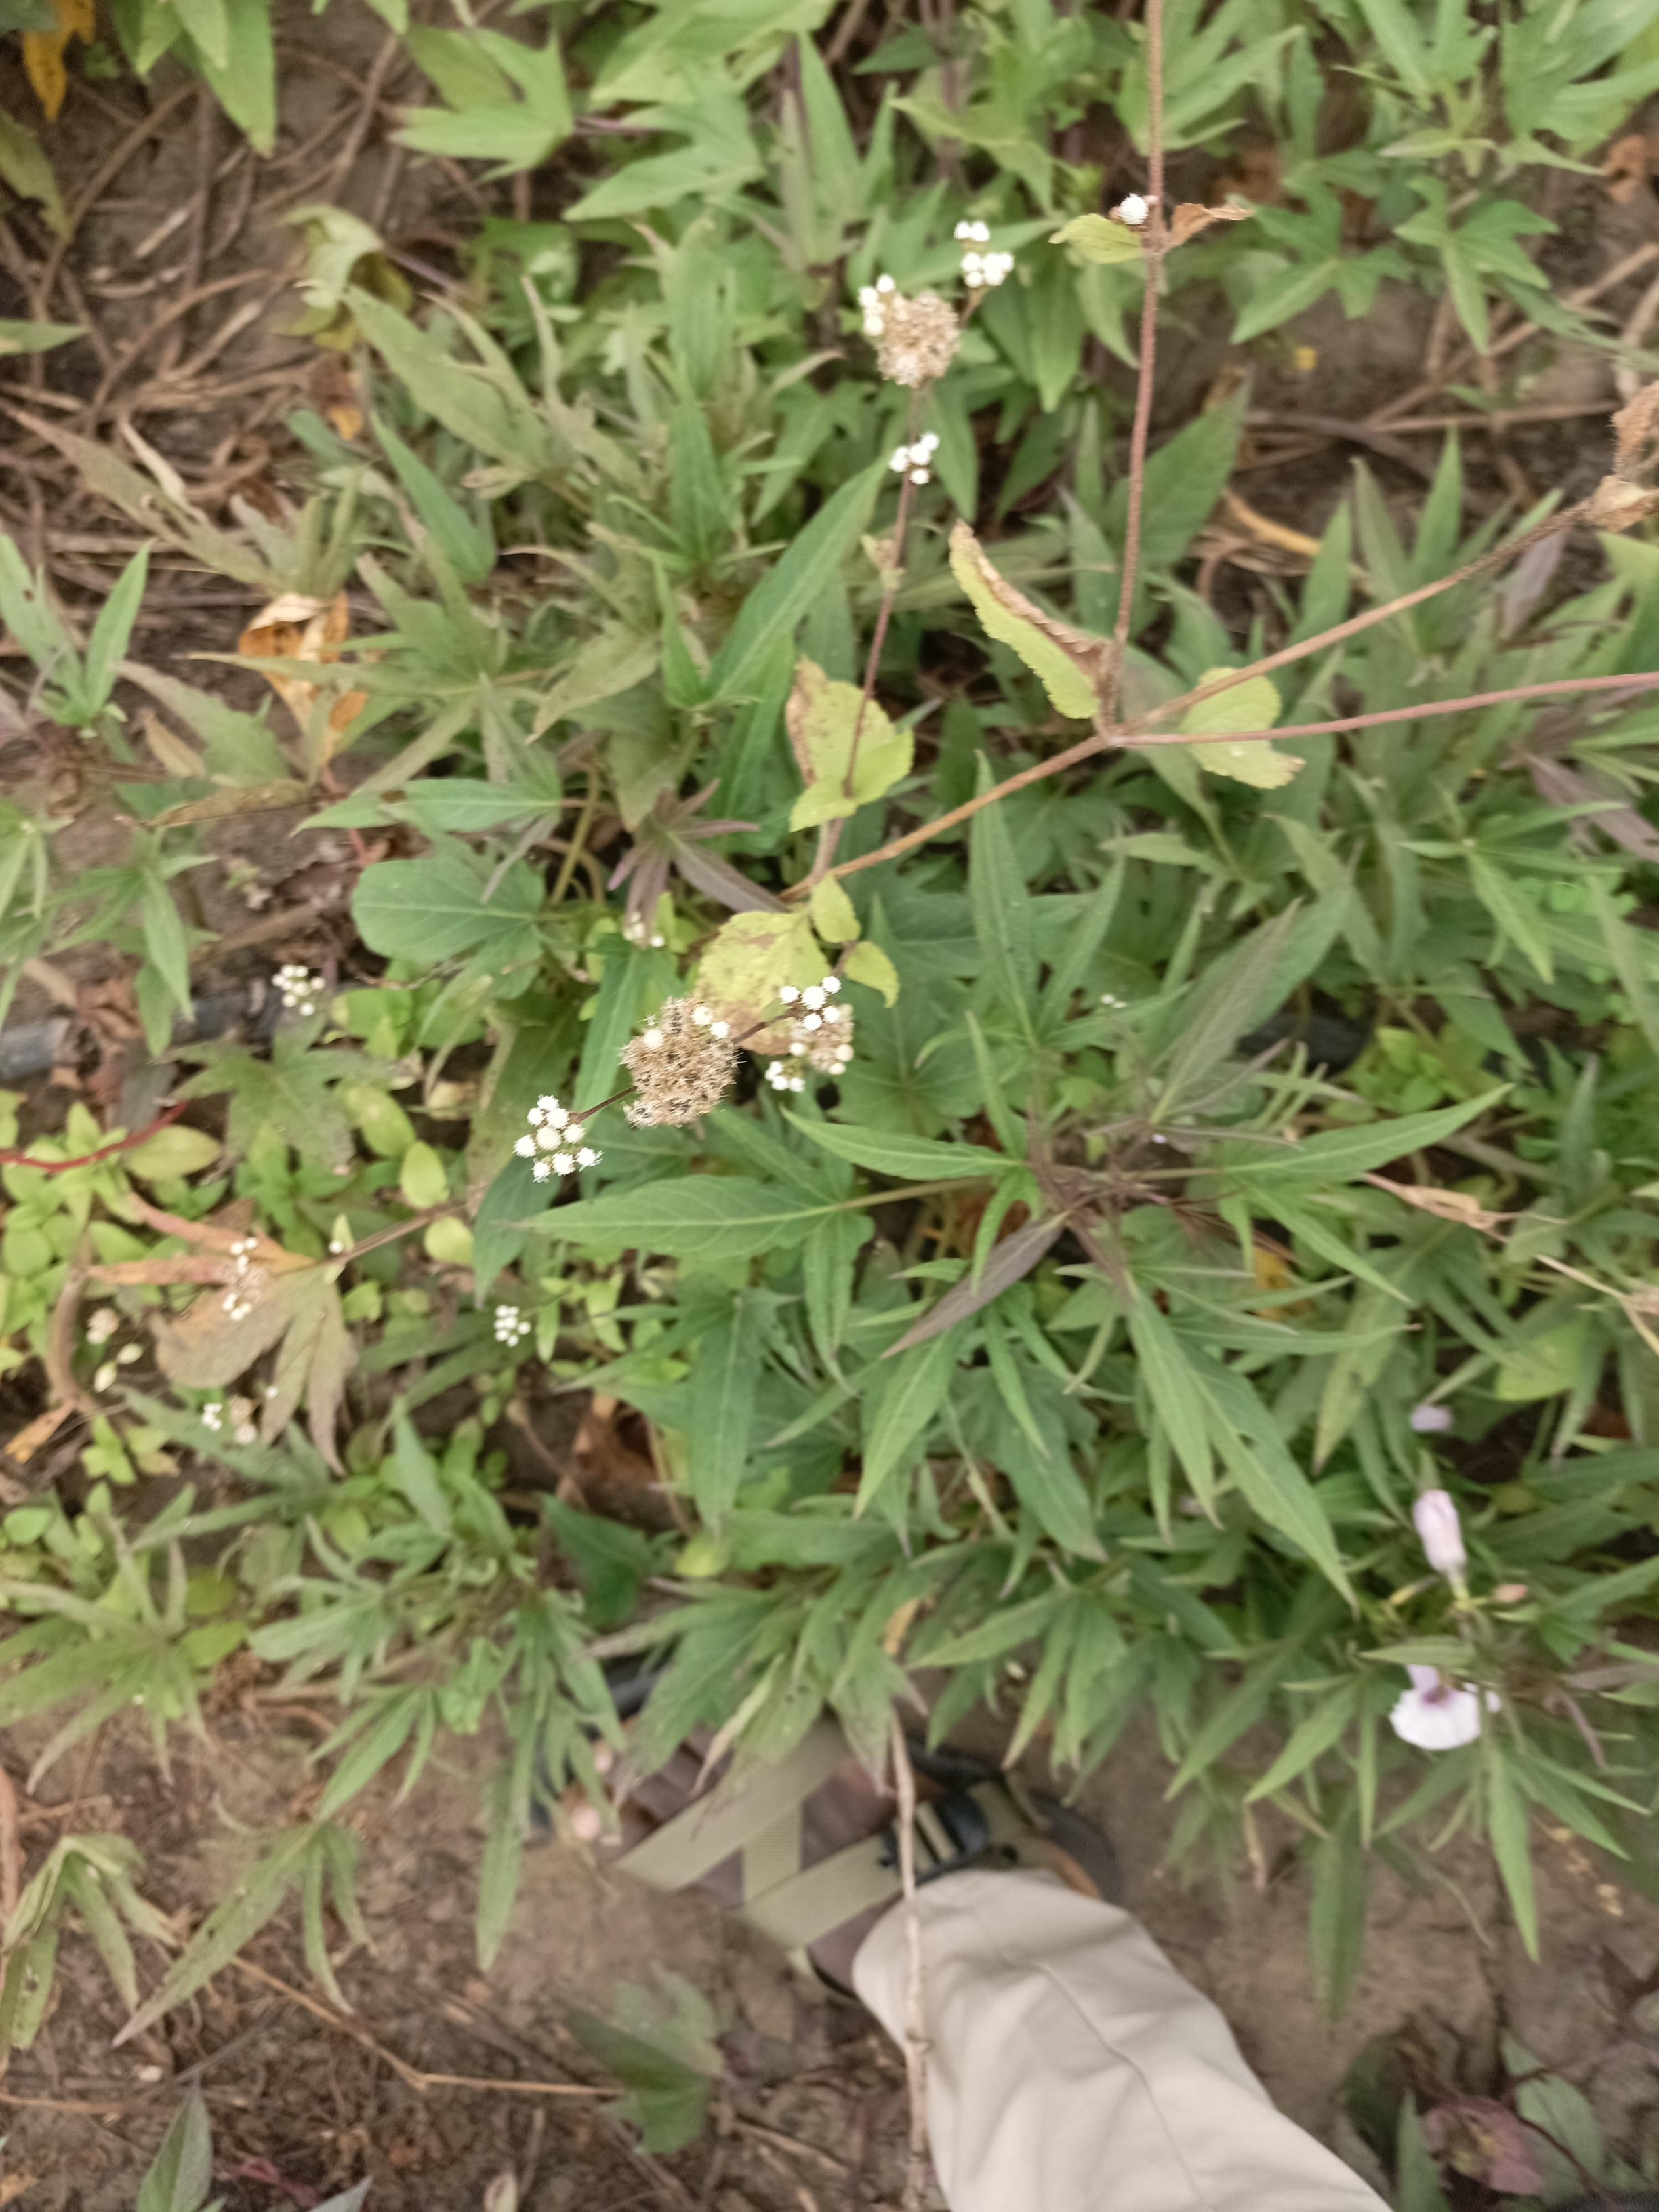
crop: sweet potato
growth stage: flowering
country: Tanzania
